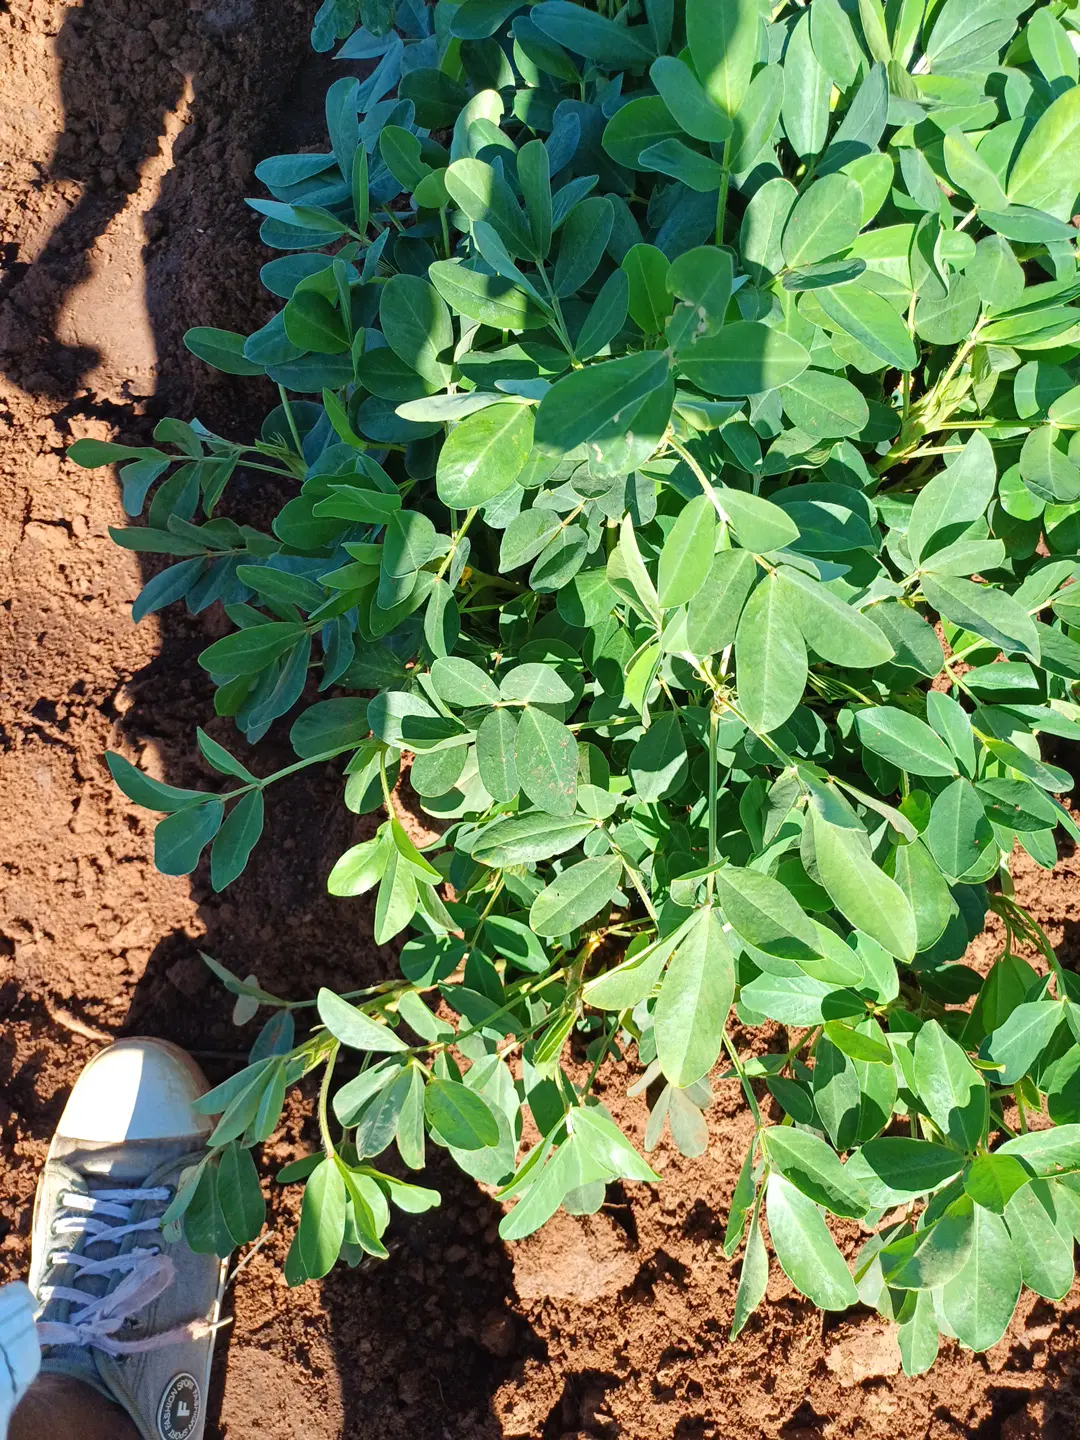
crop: groundnut
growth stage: flowering
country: Kenya
